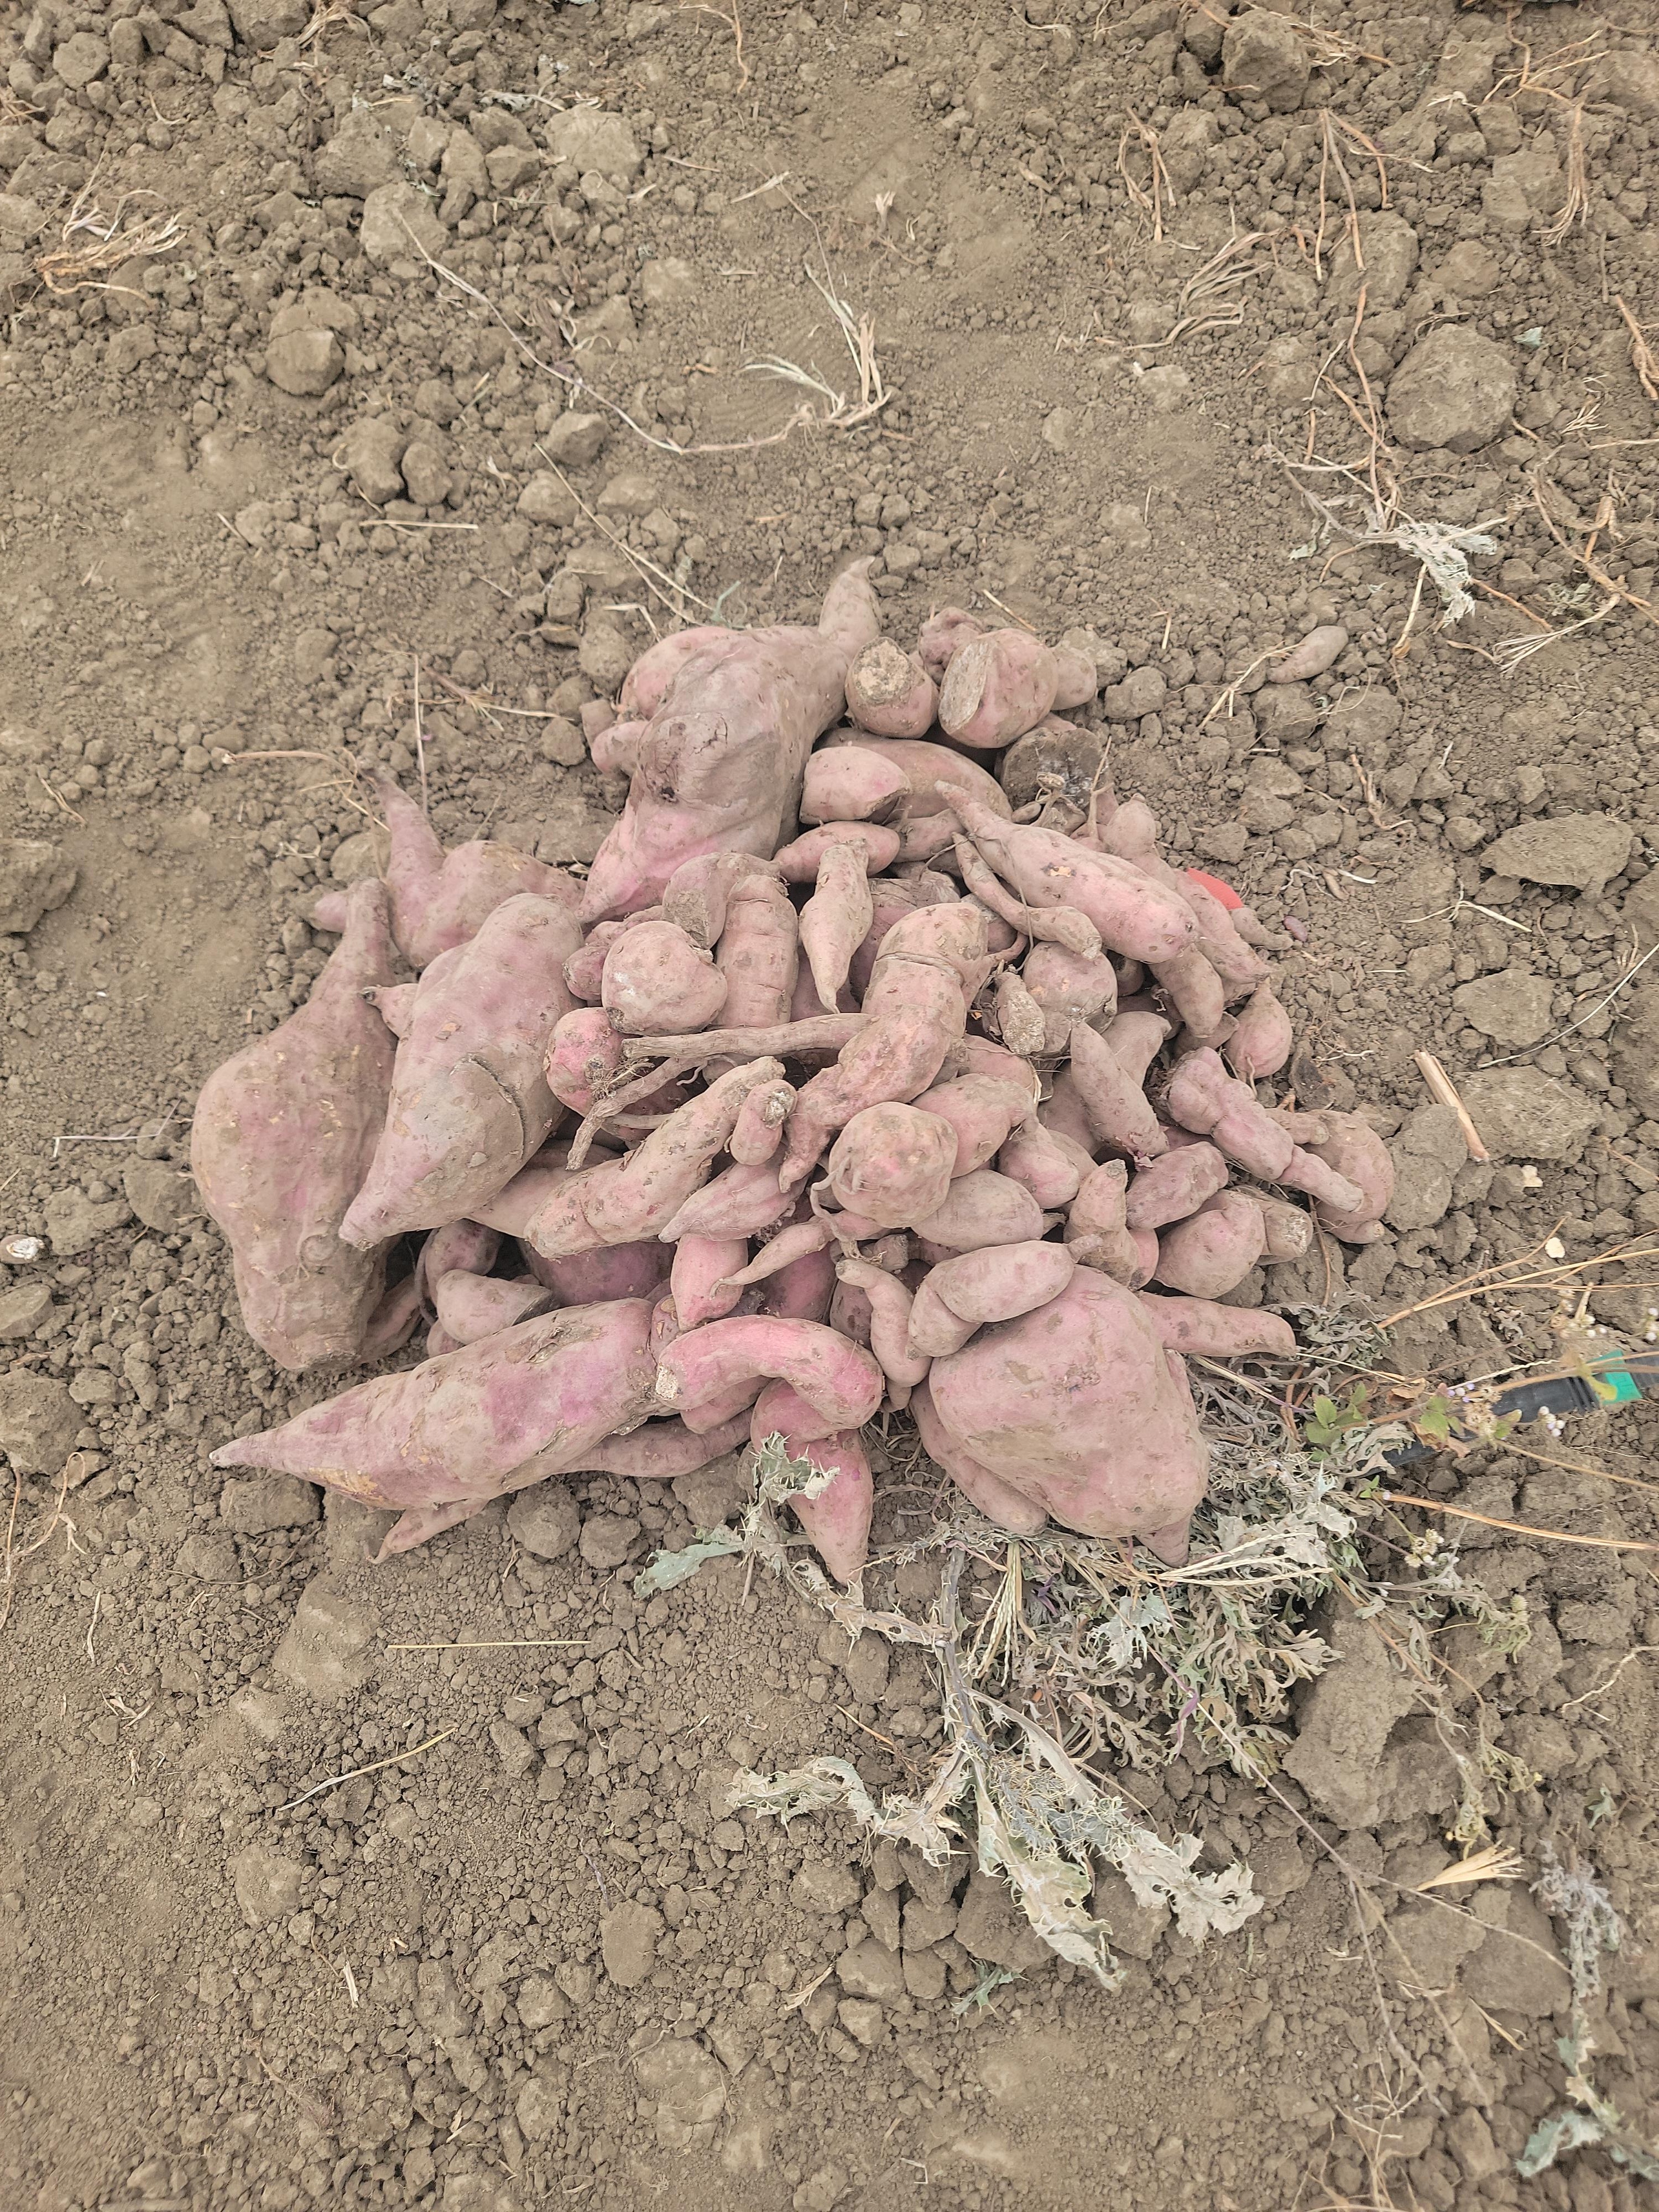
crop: sweet potato
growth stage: harvest maturity
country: Tanzania
